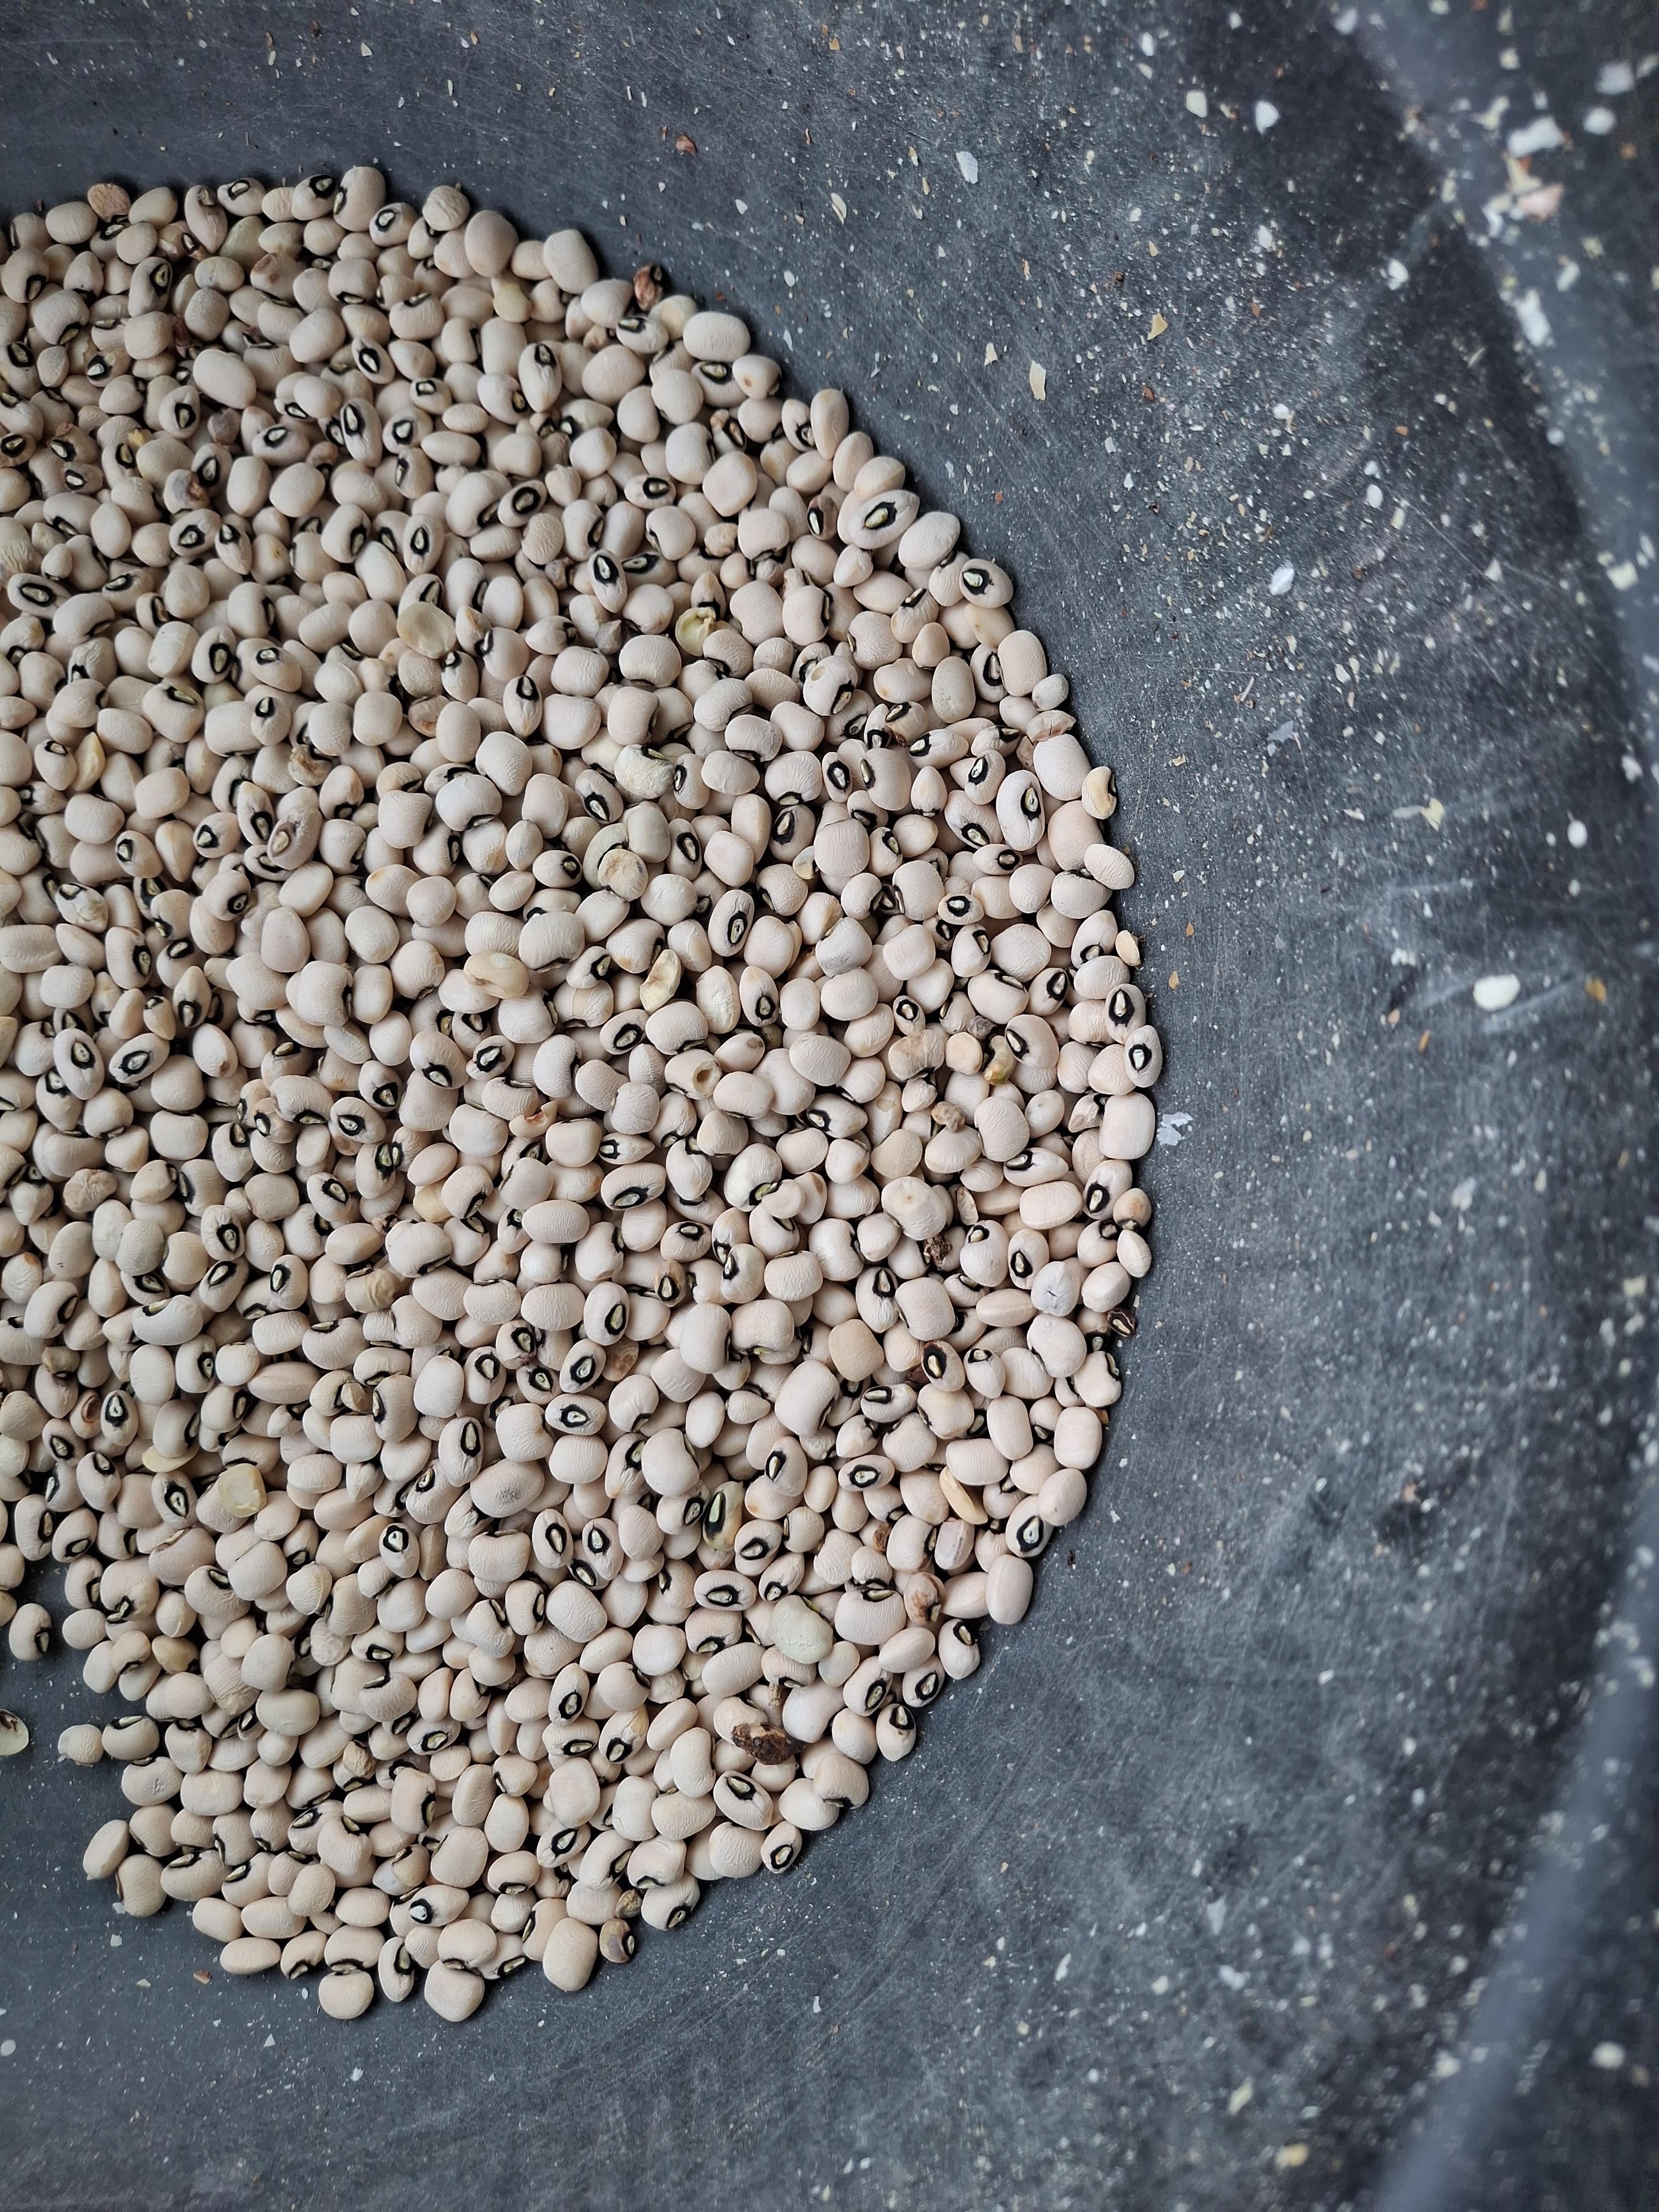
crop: cowpea
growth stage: harvest
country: Nigeria
